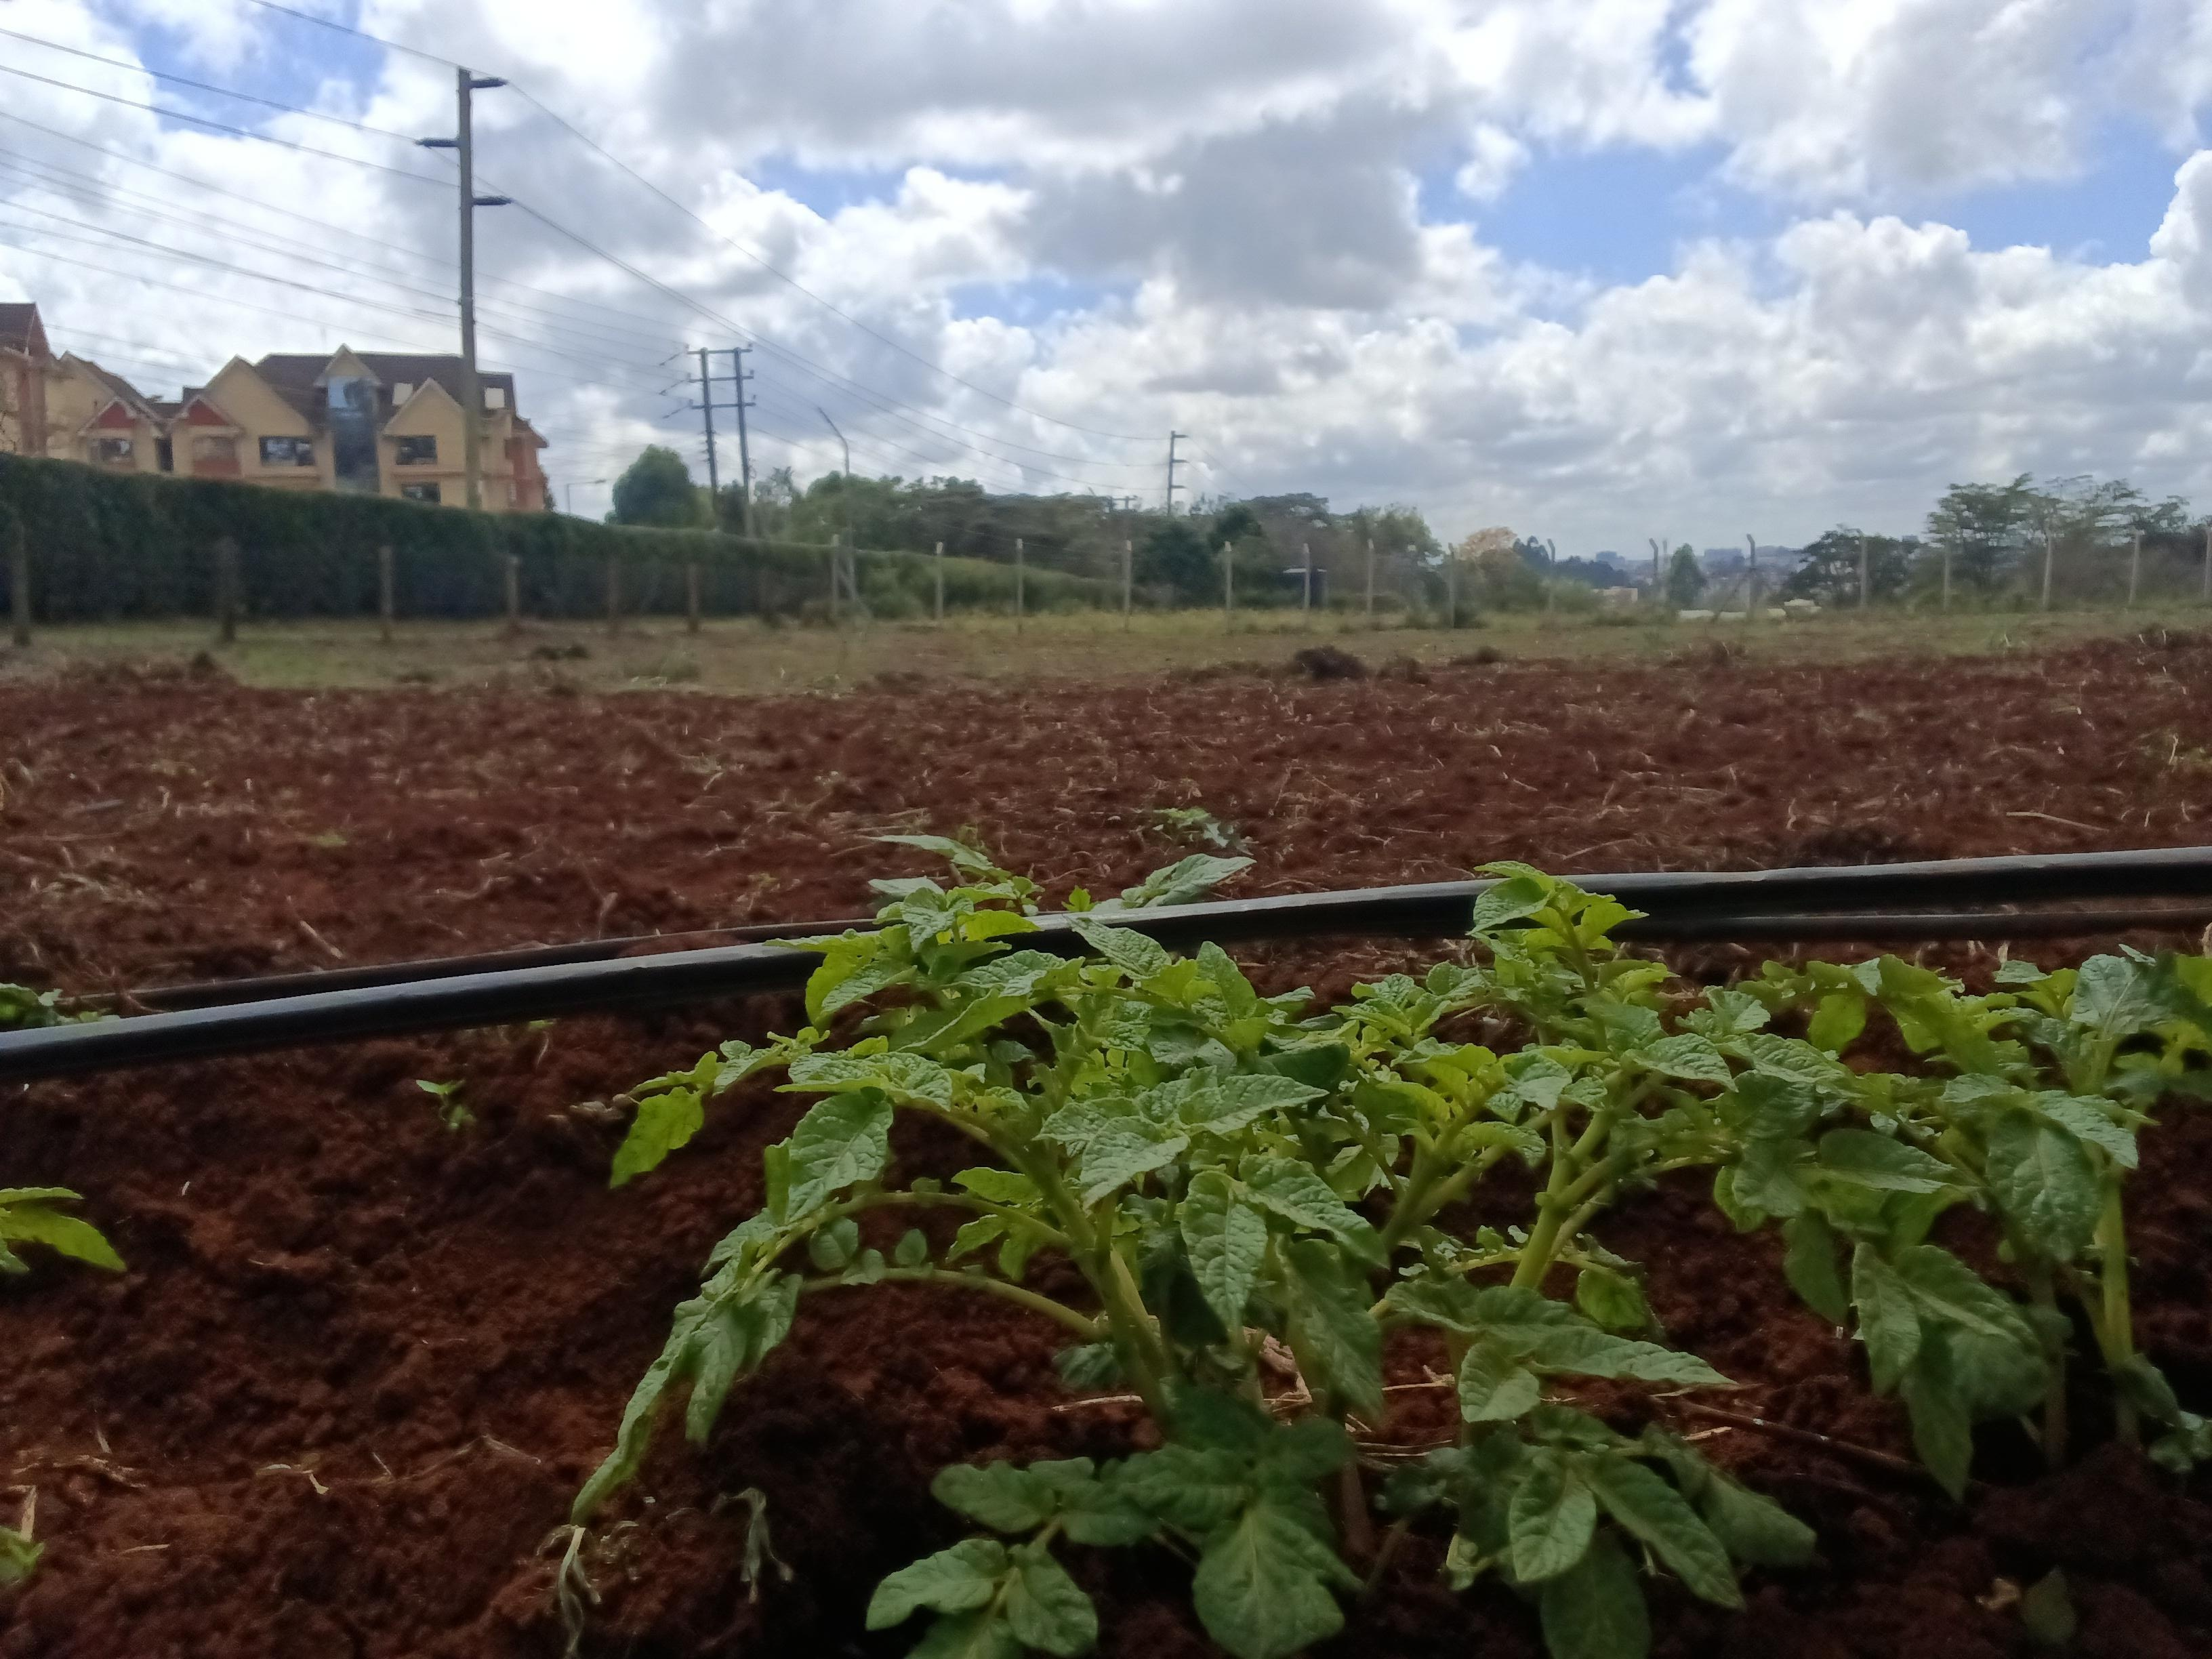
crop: potato
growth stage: vegetative
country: Kenya
